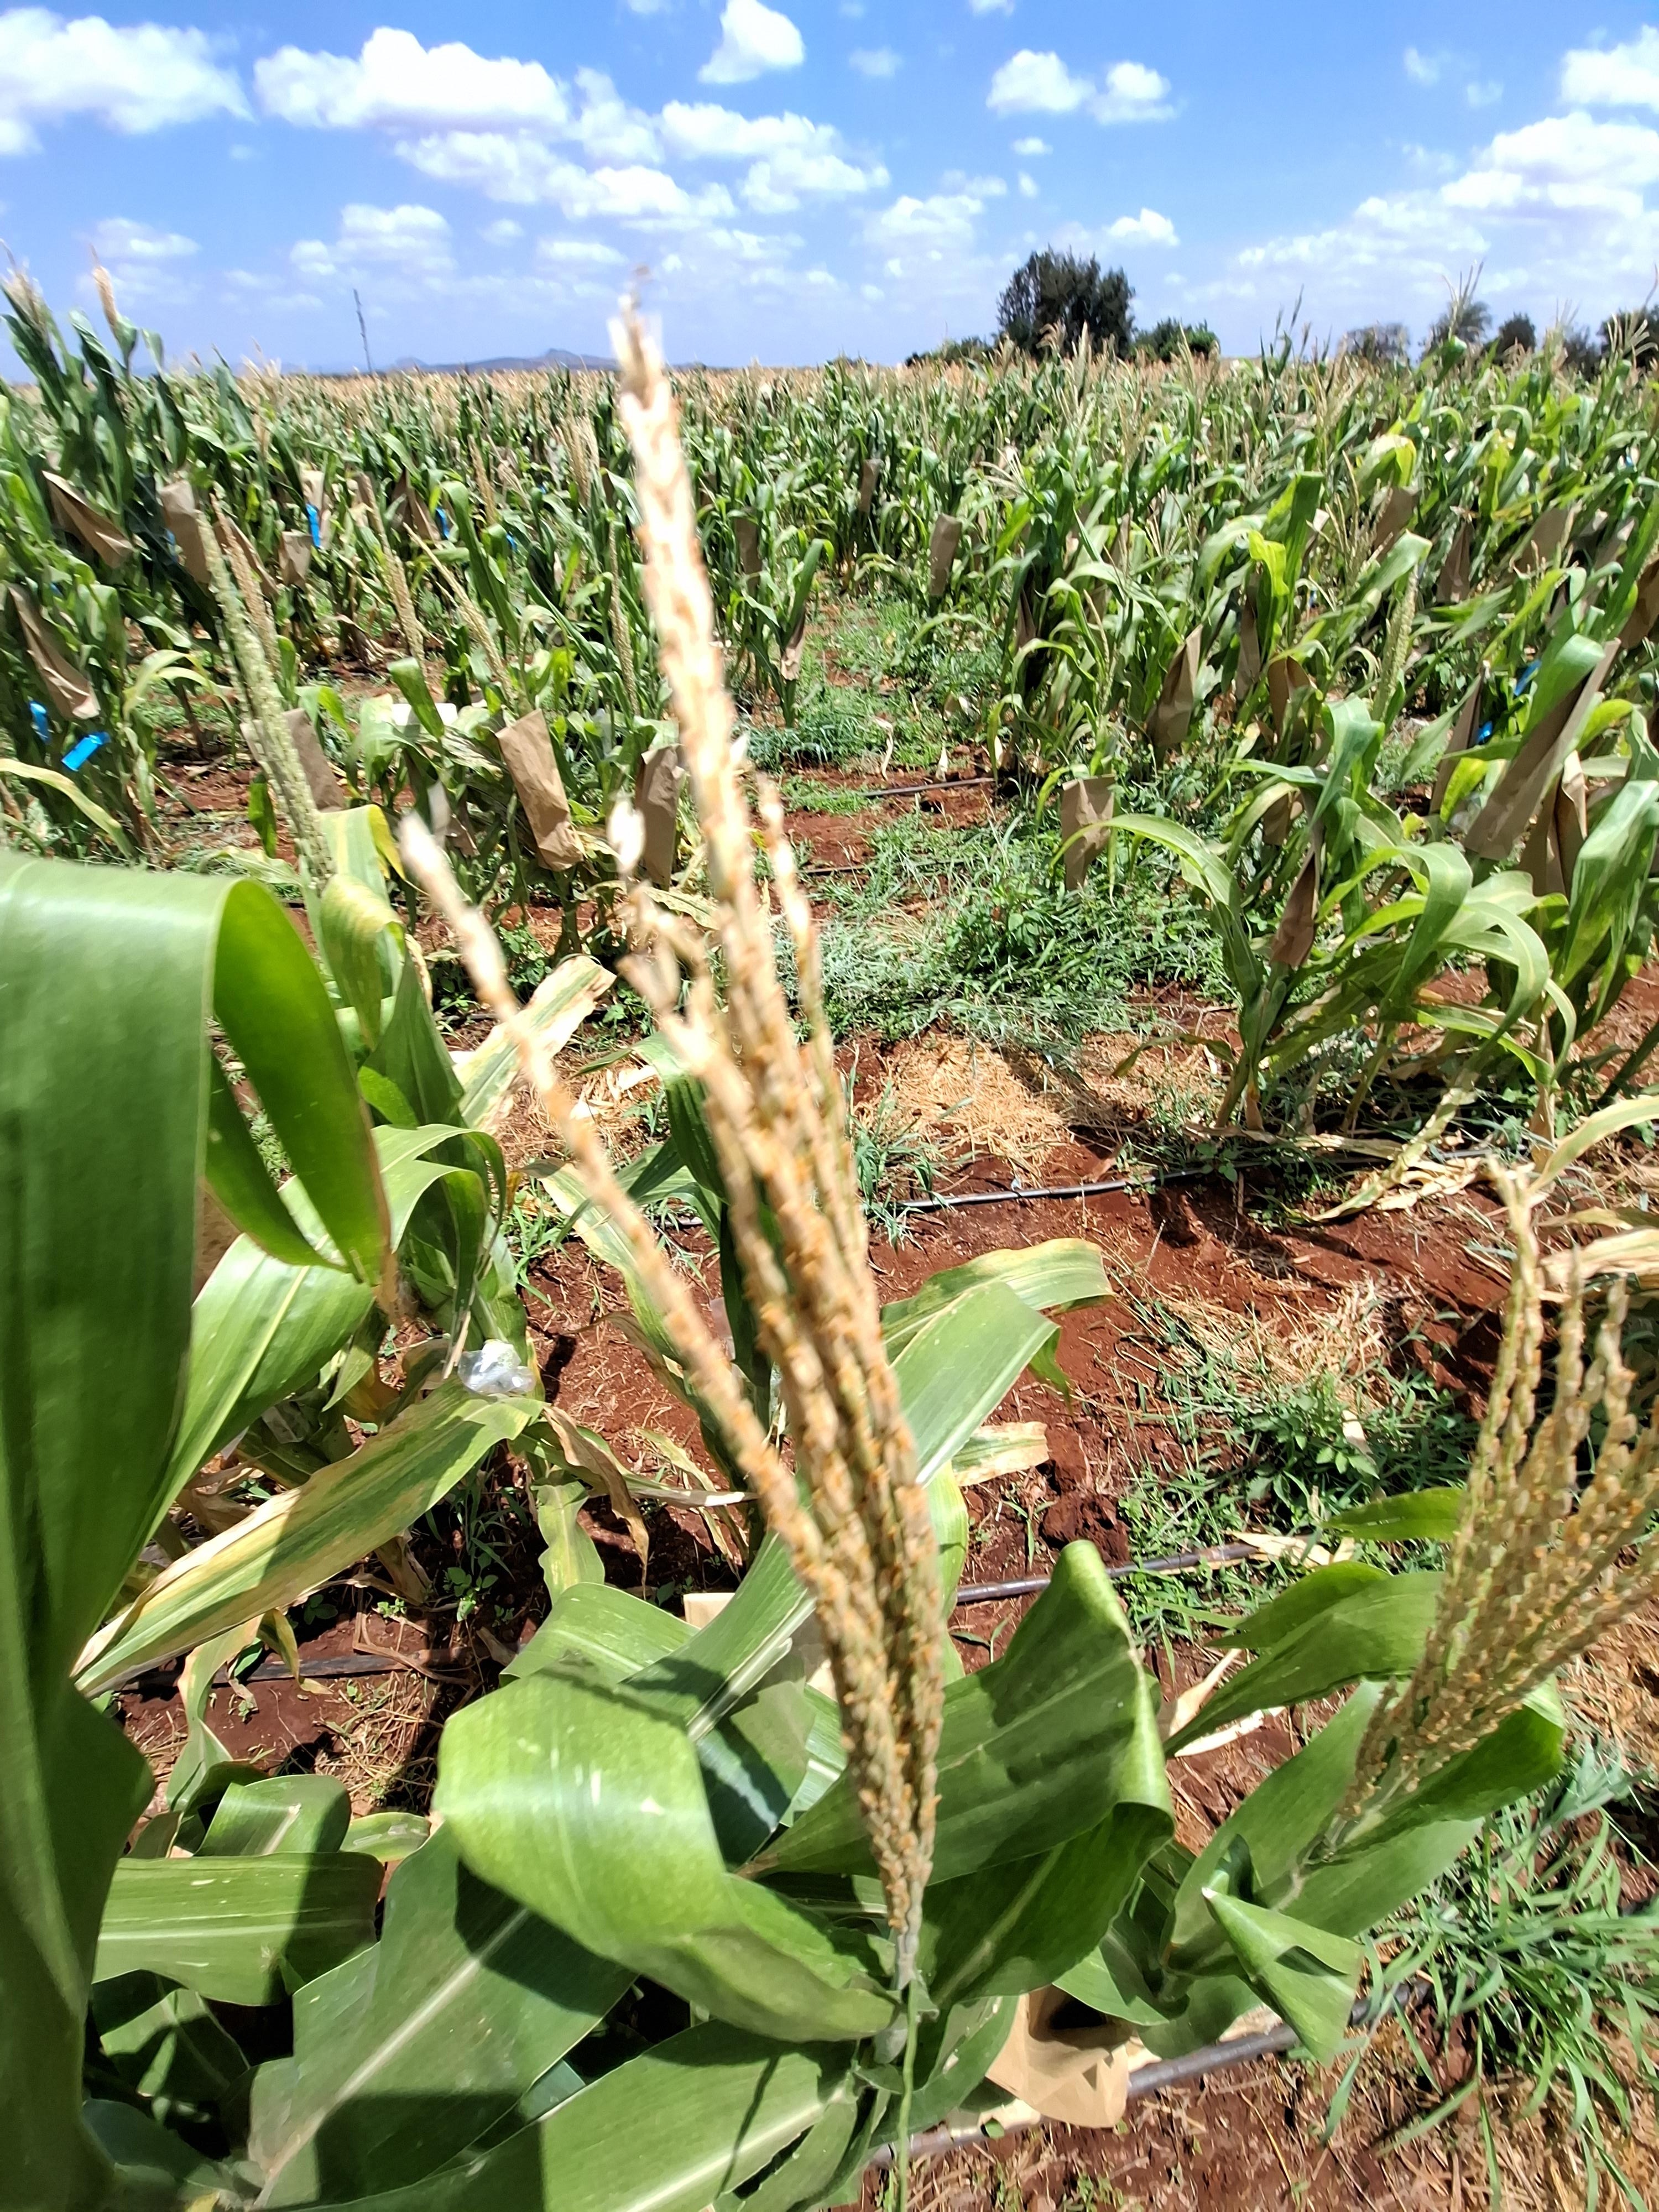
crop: maize
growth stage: flowering
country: Kenya
